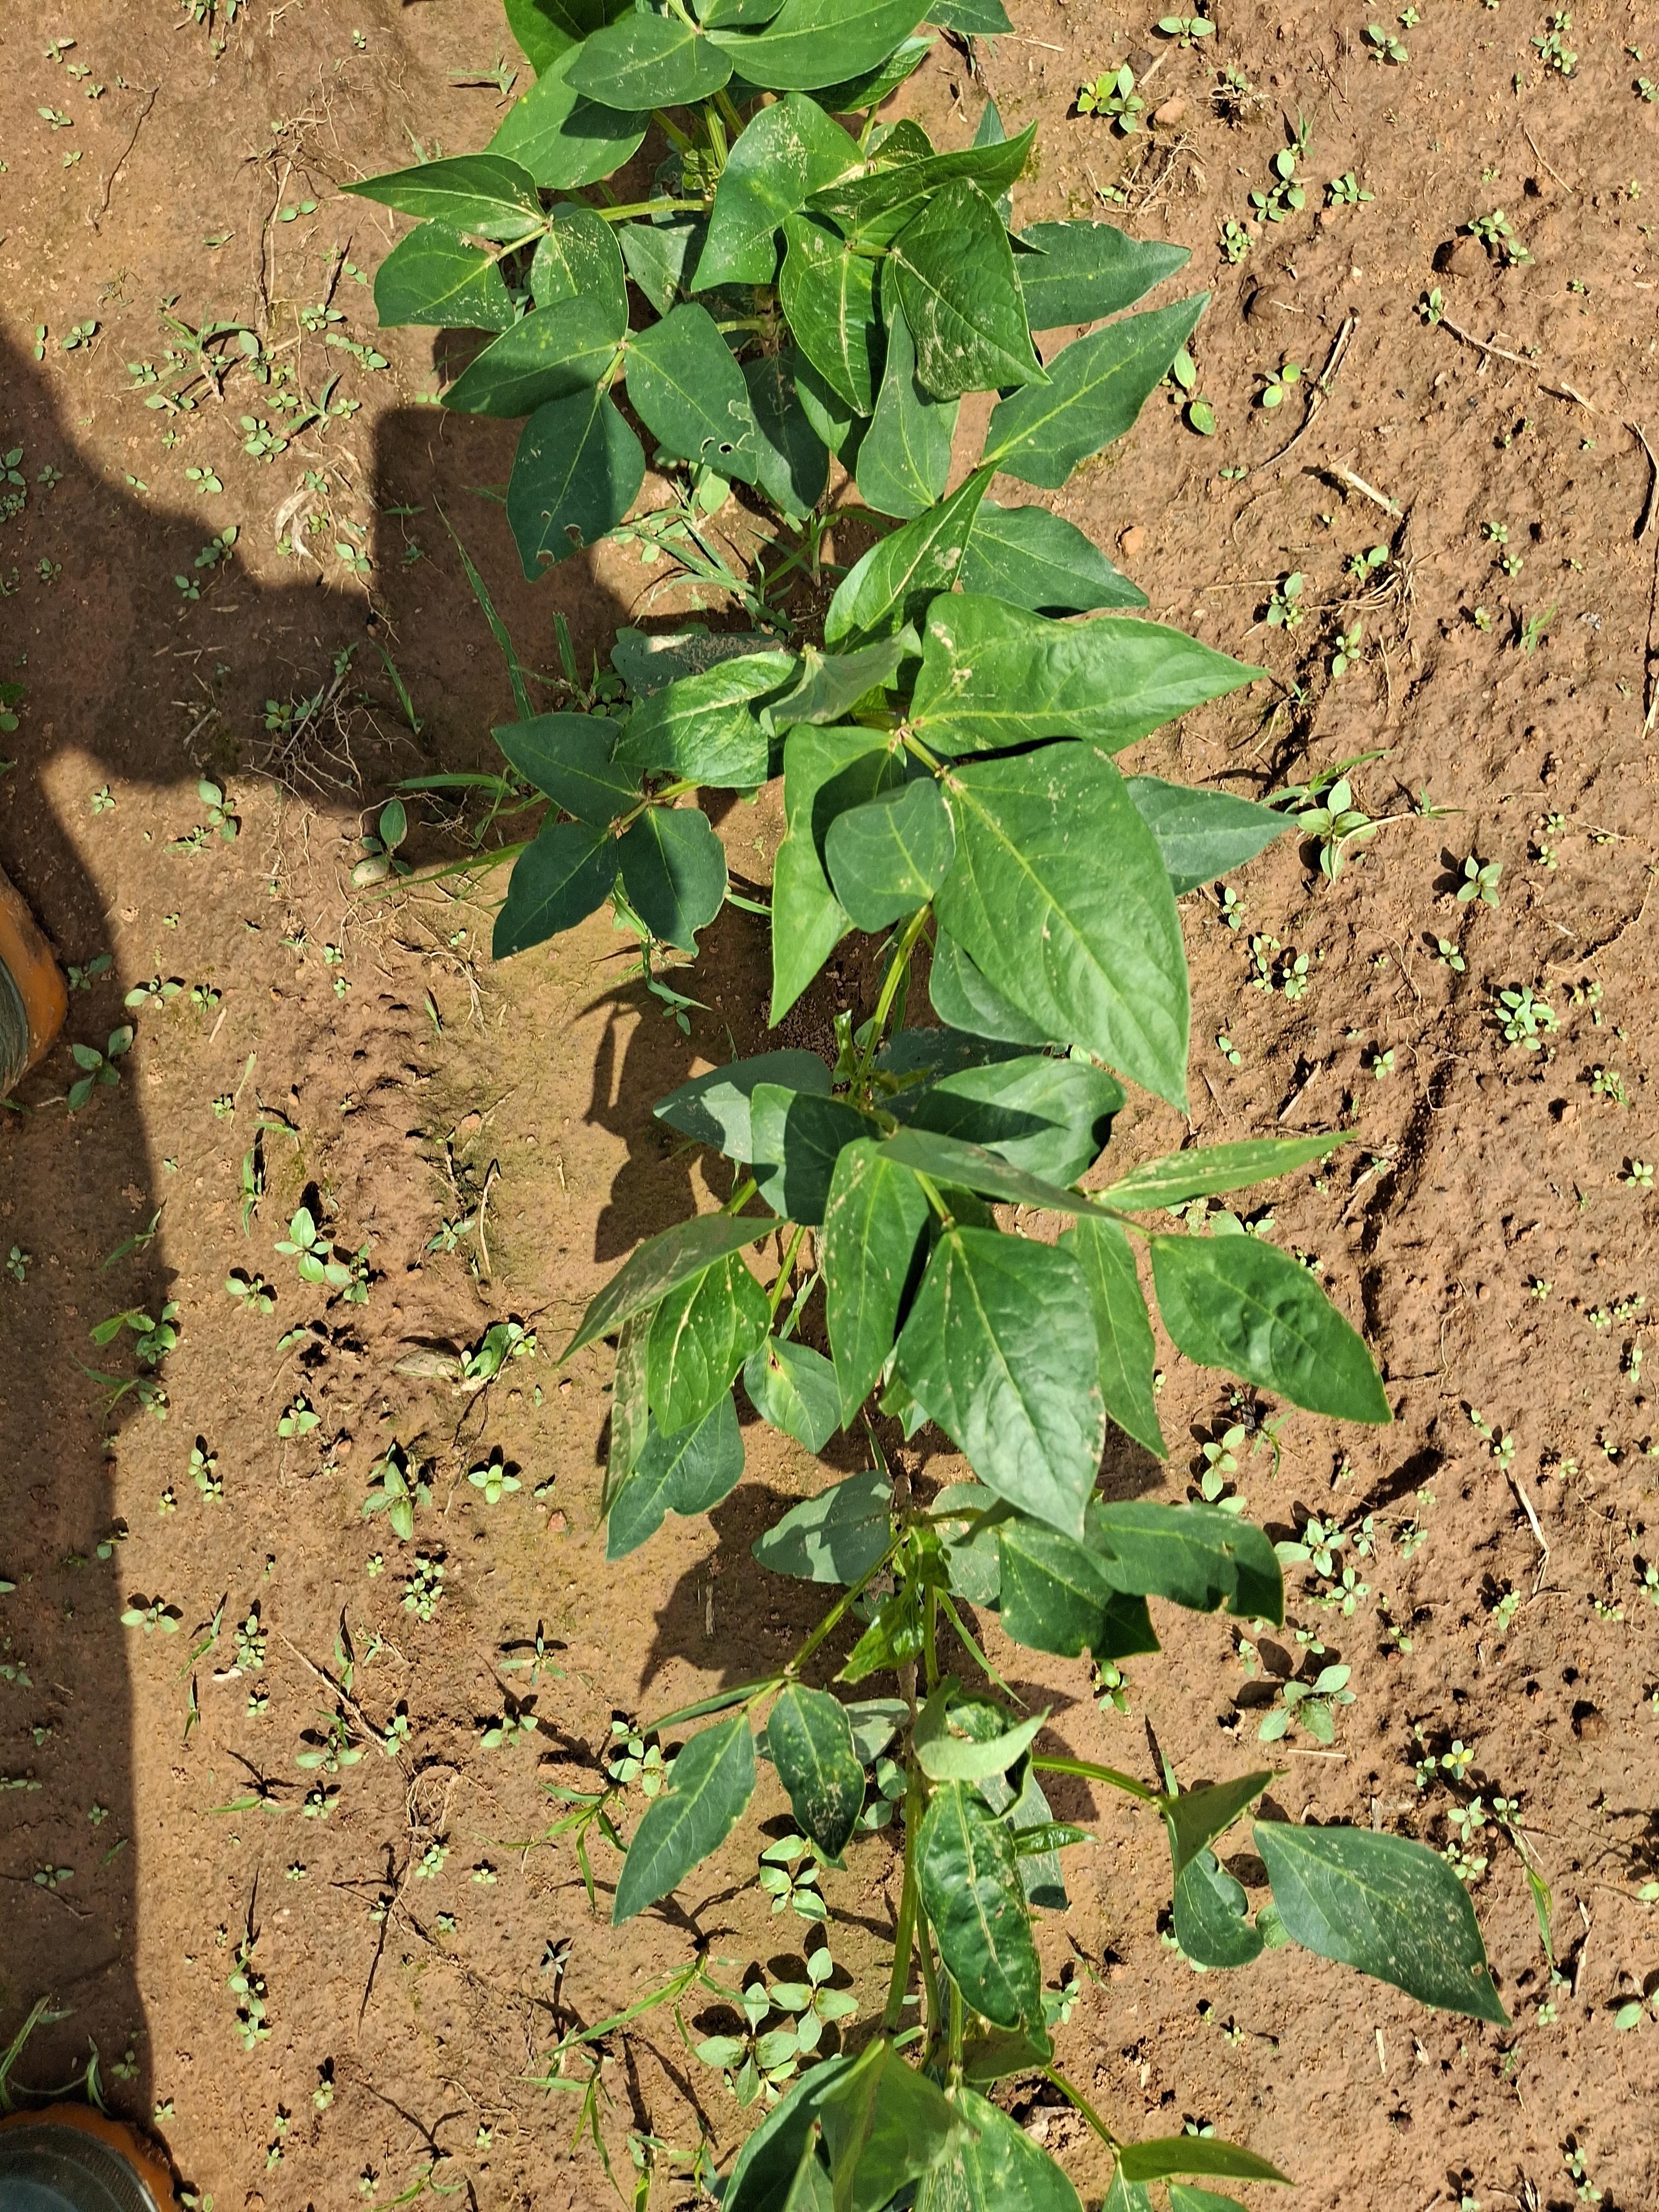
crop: cowpea
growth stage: sprouting emergence
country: Nigeria
